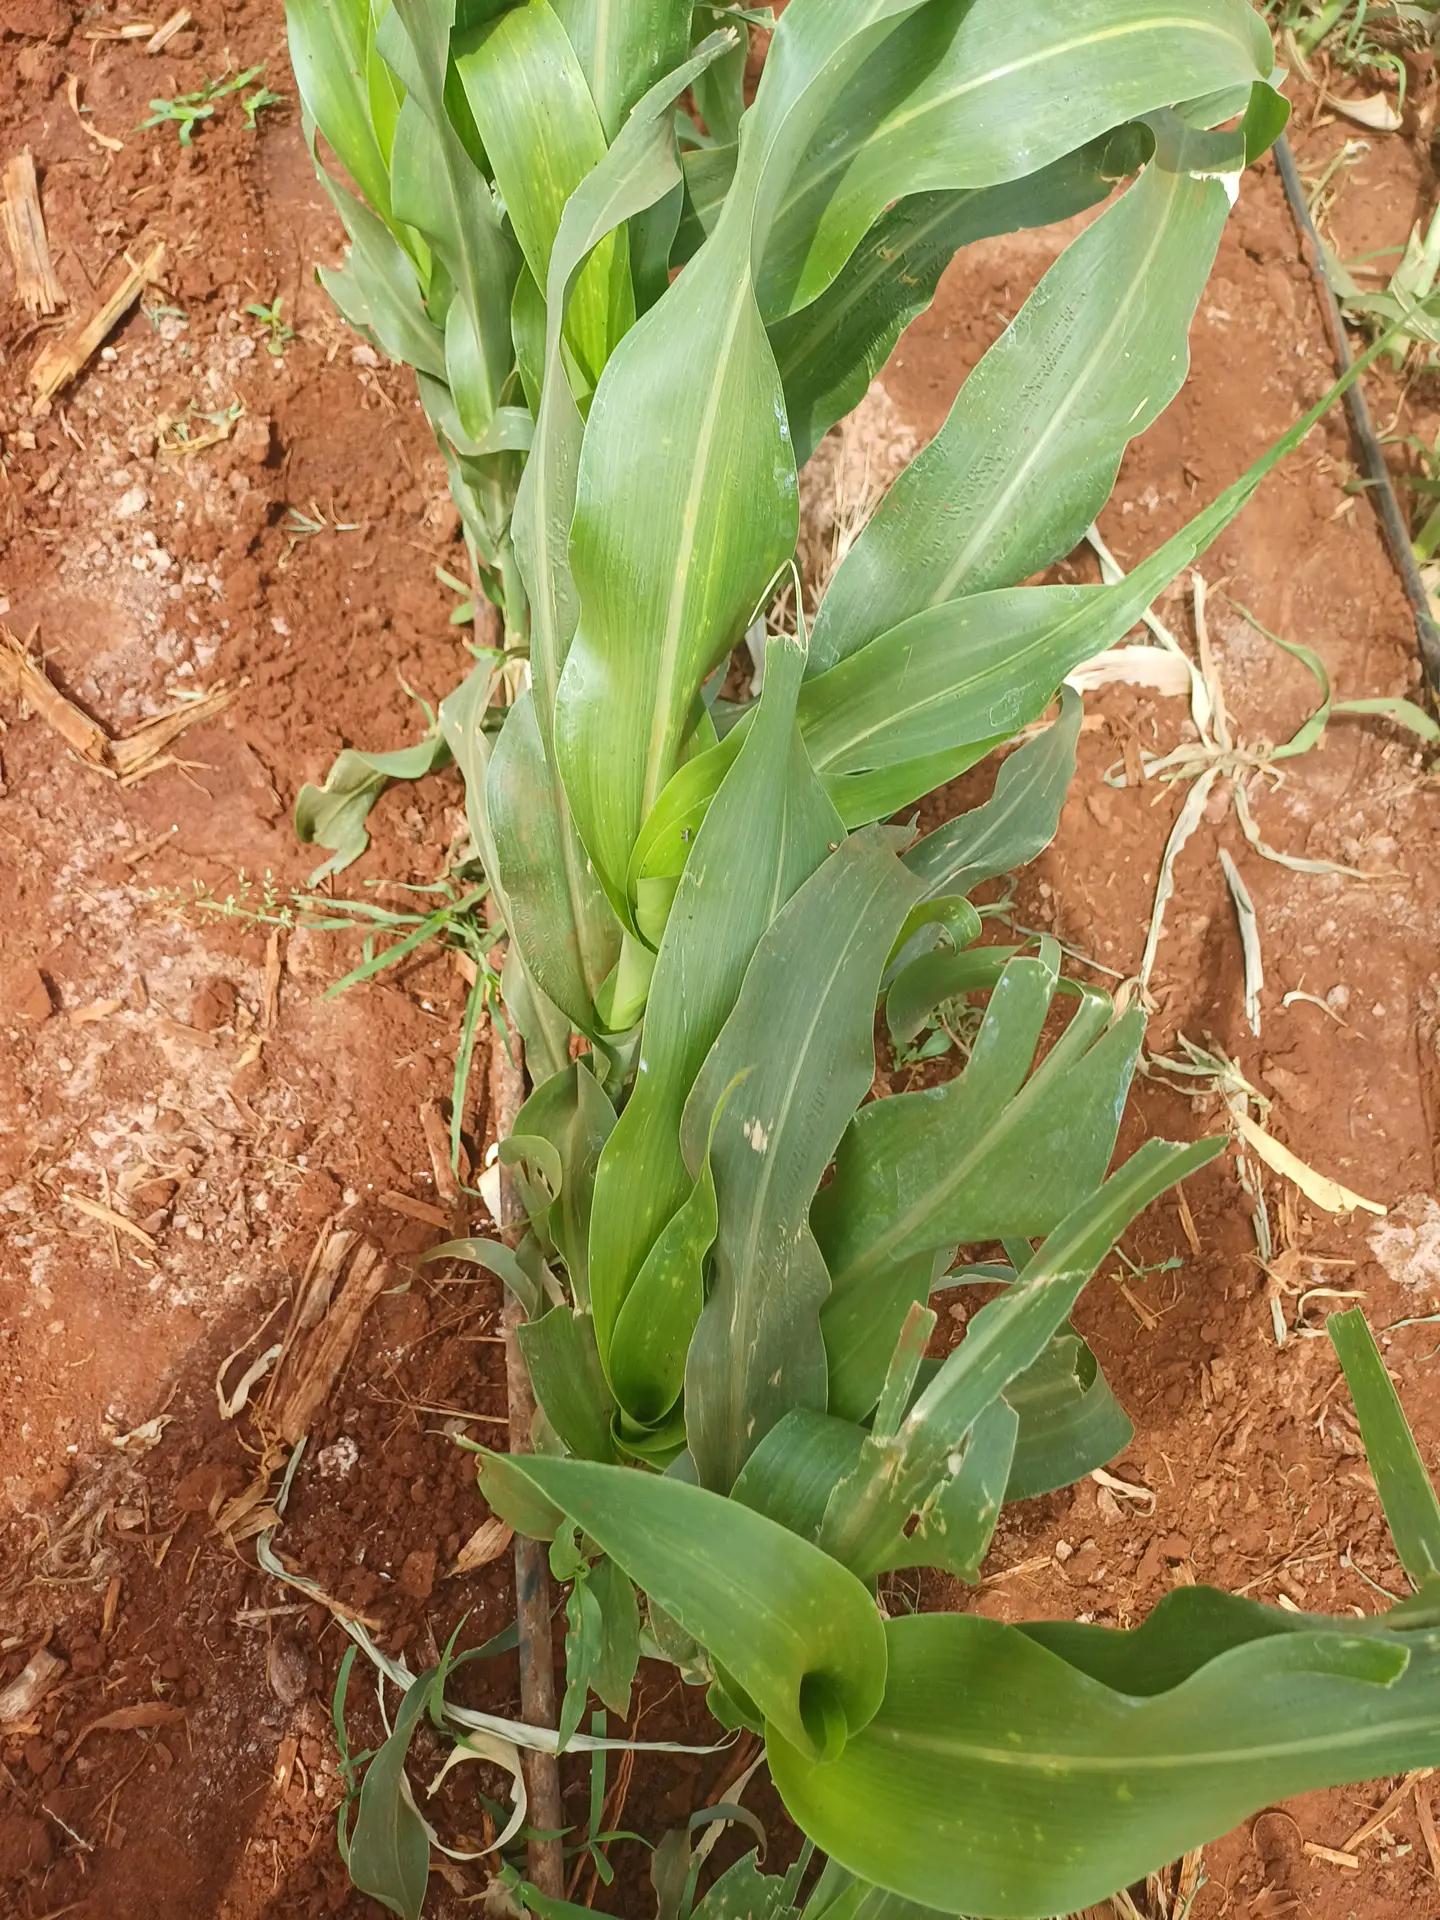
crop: sorghum
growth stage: vegetative
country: Kenya
